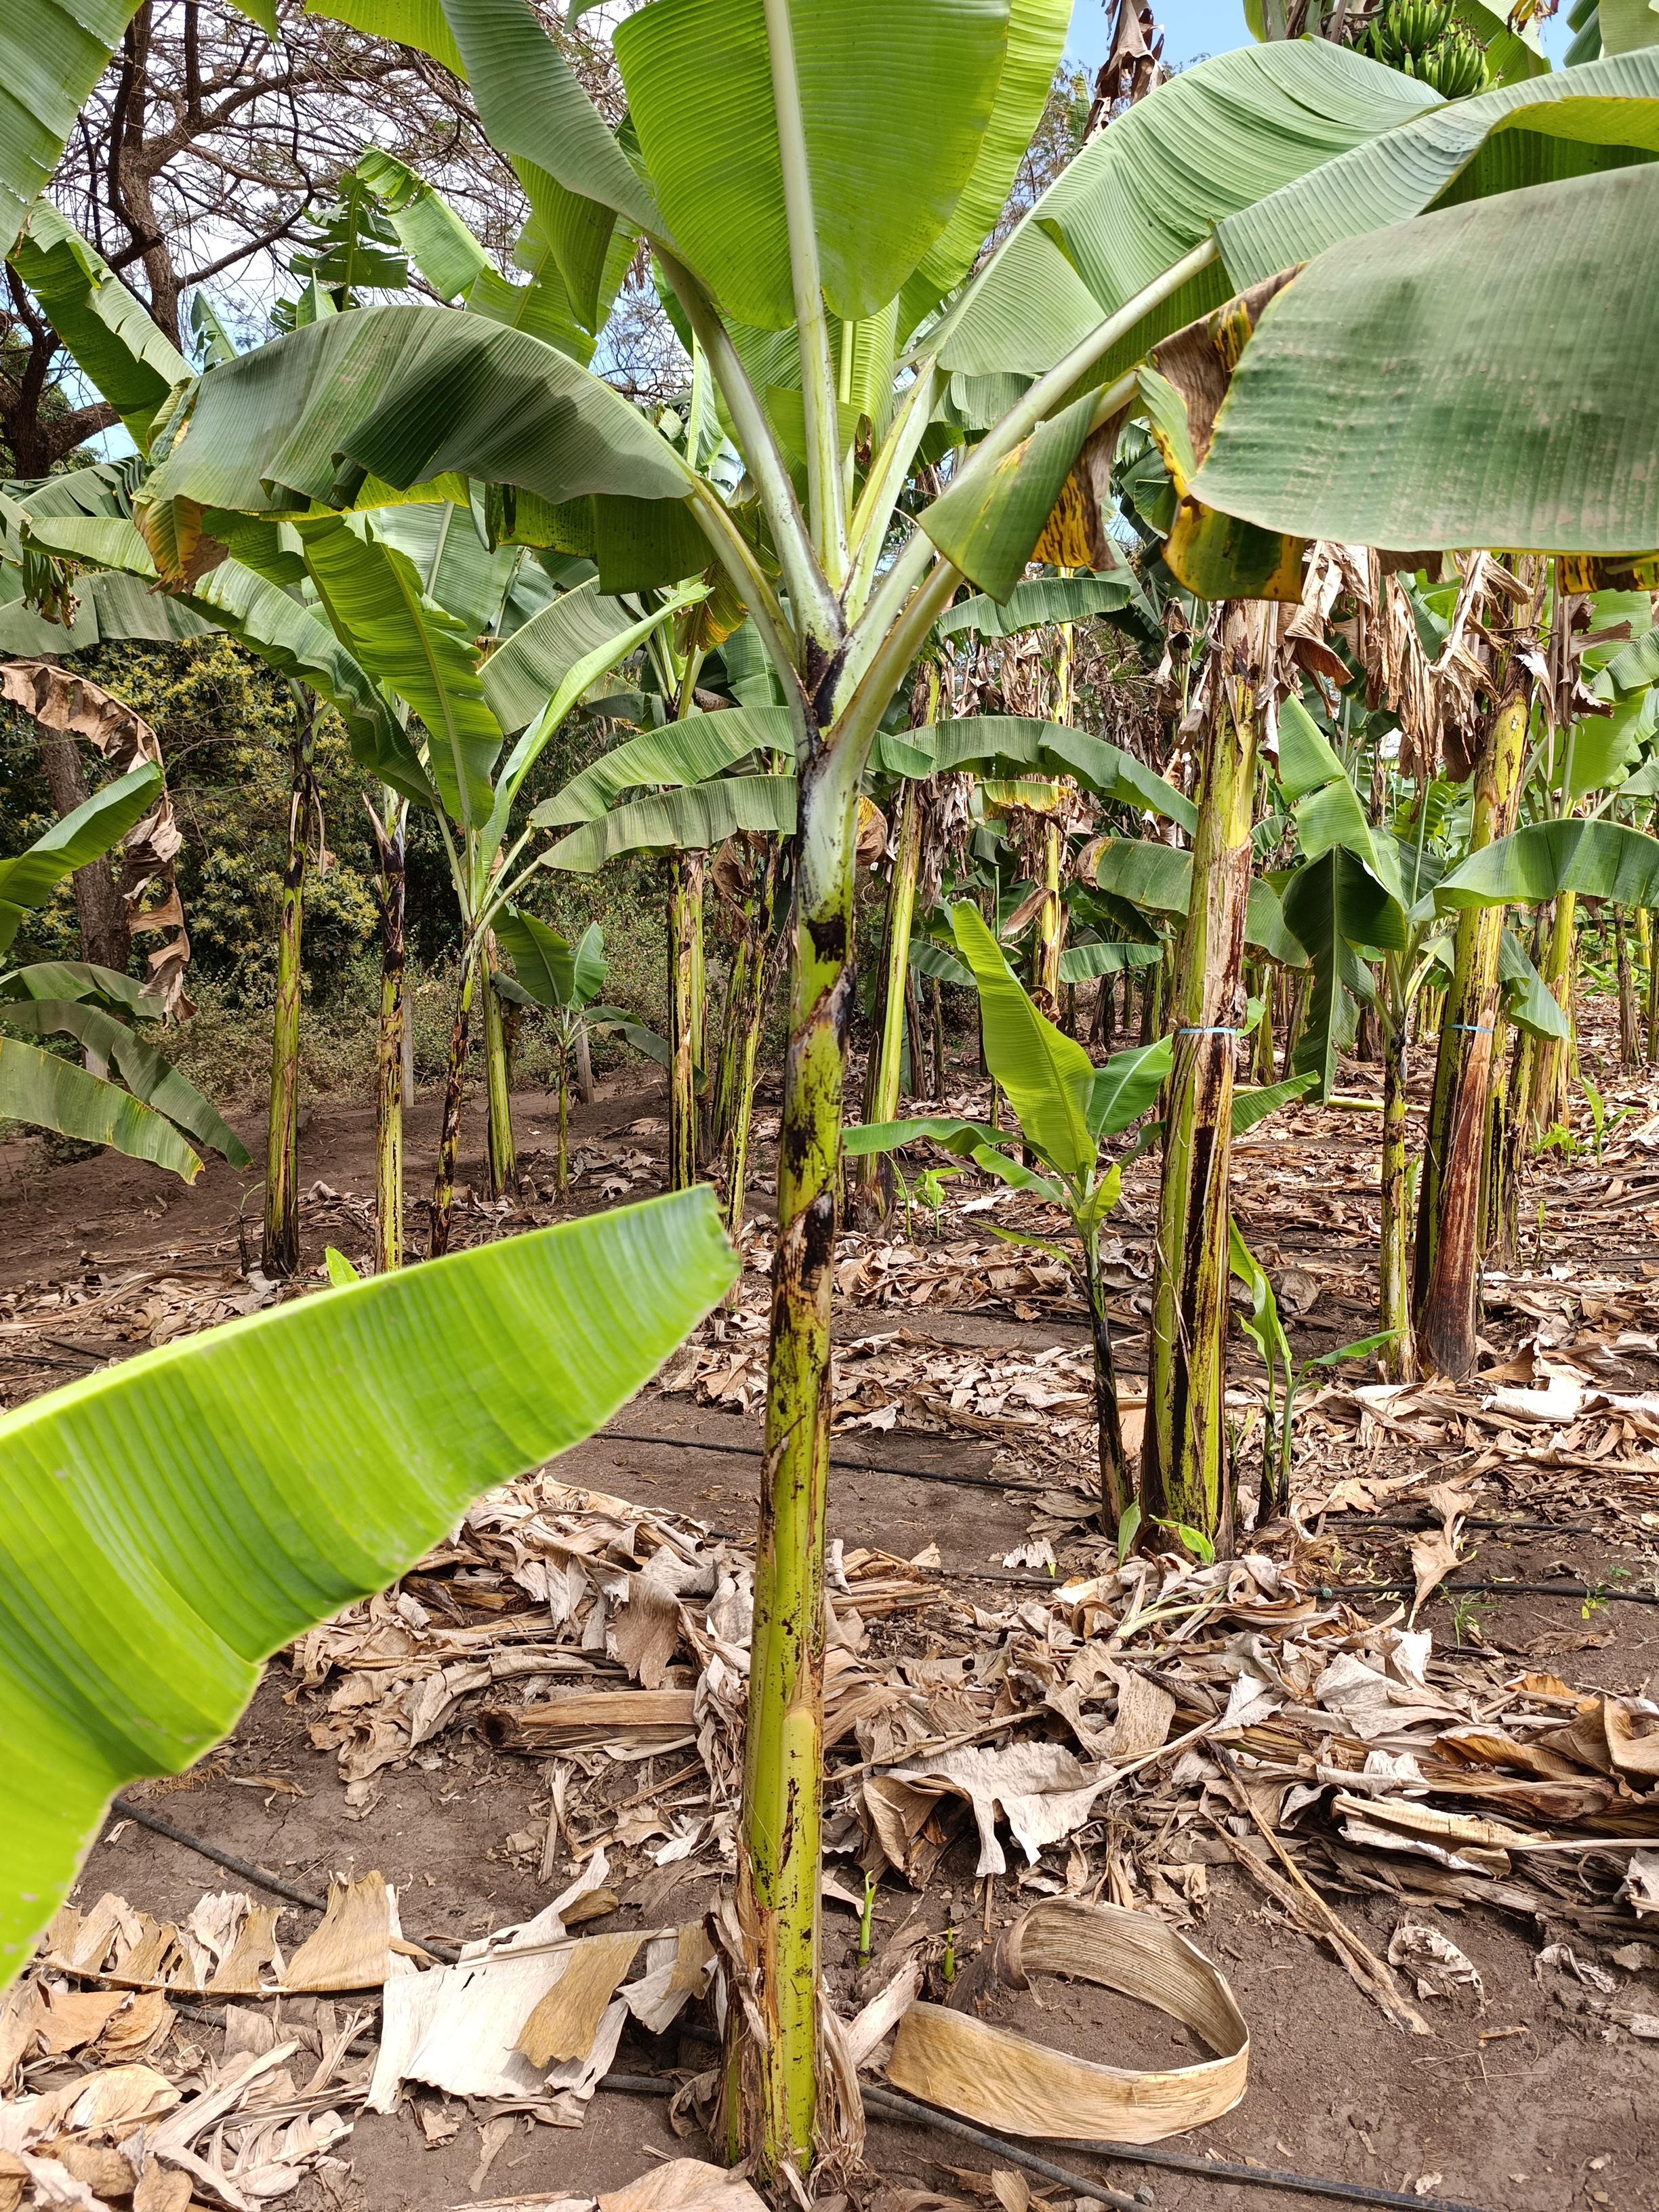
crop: banana
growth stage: vegetative
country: Tanzania
